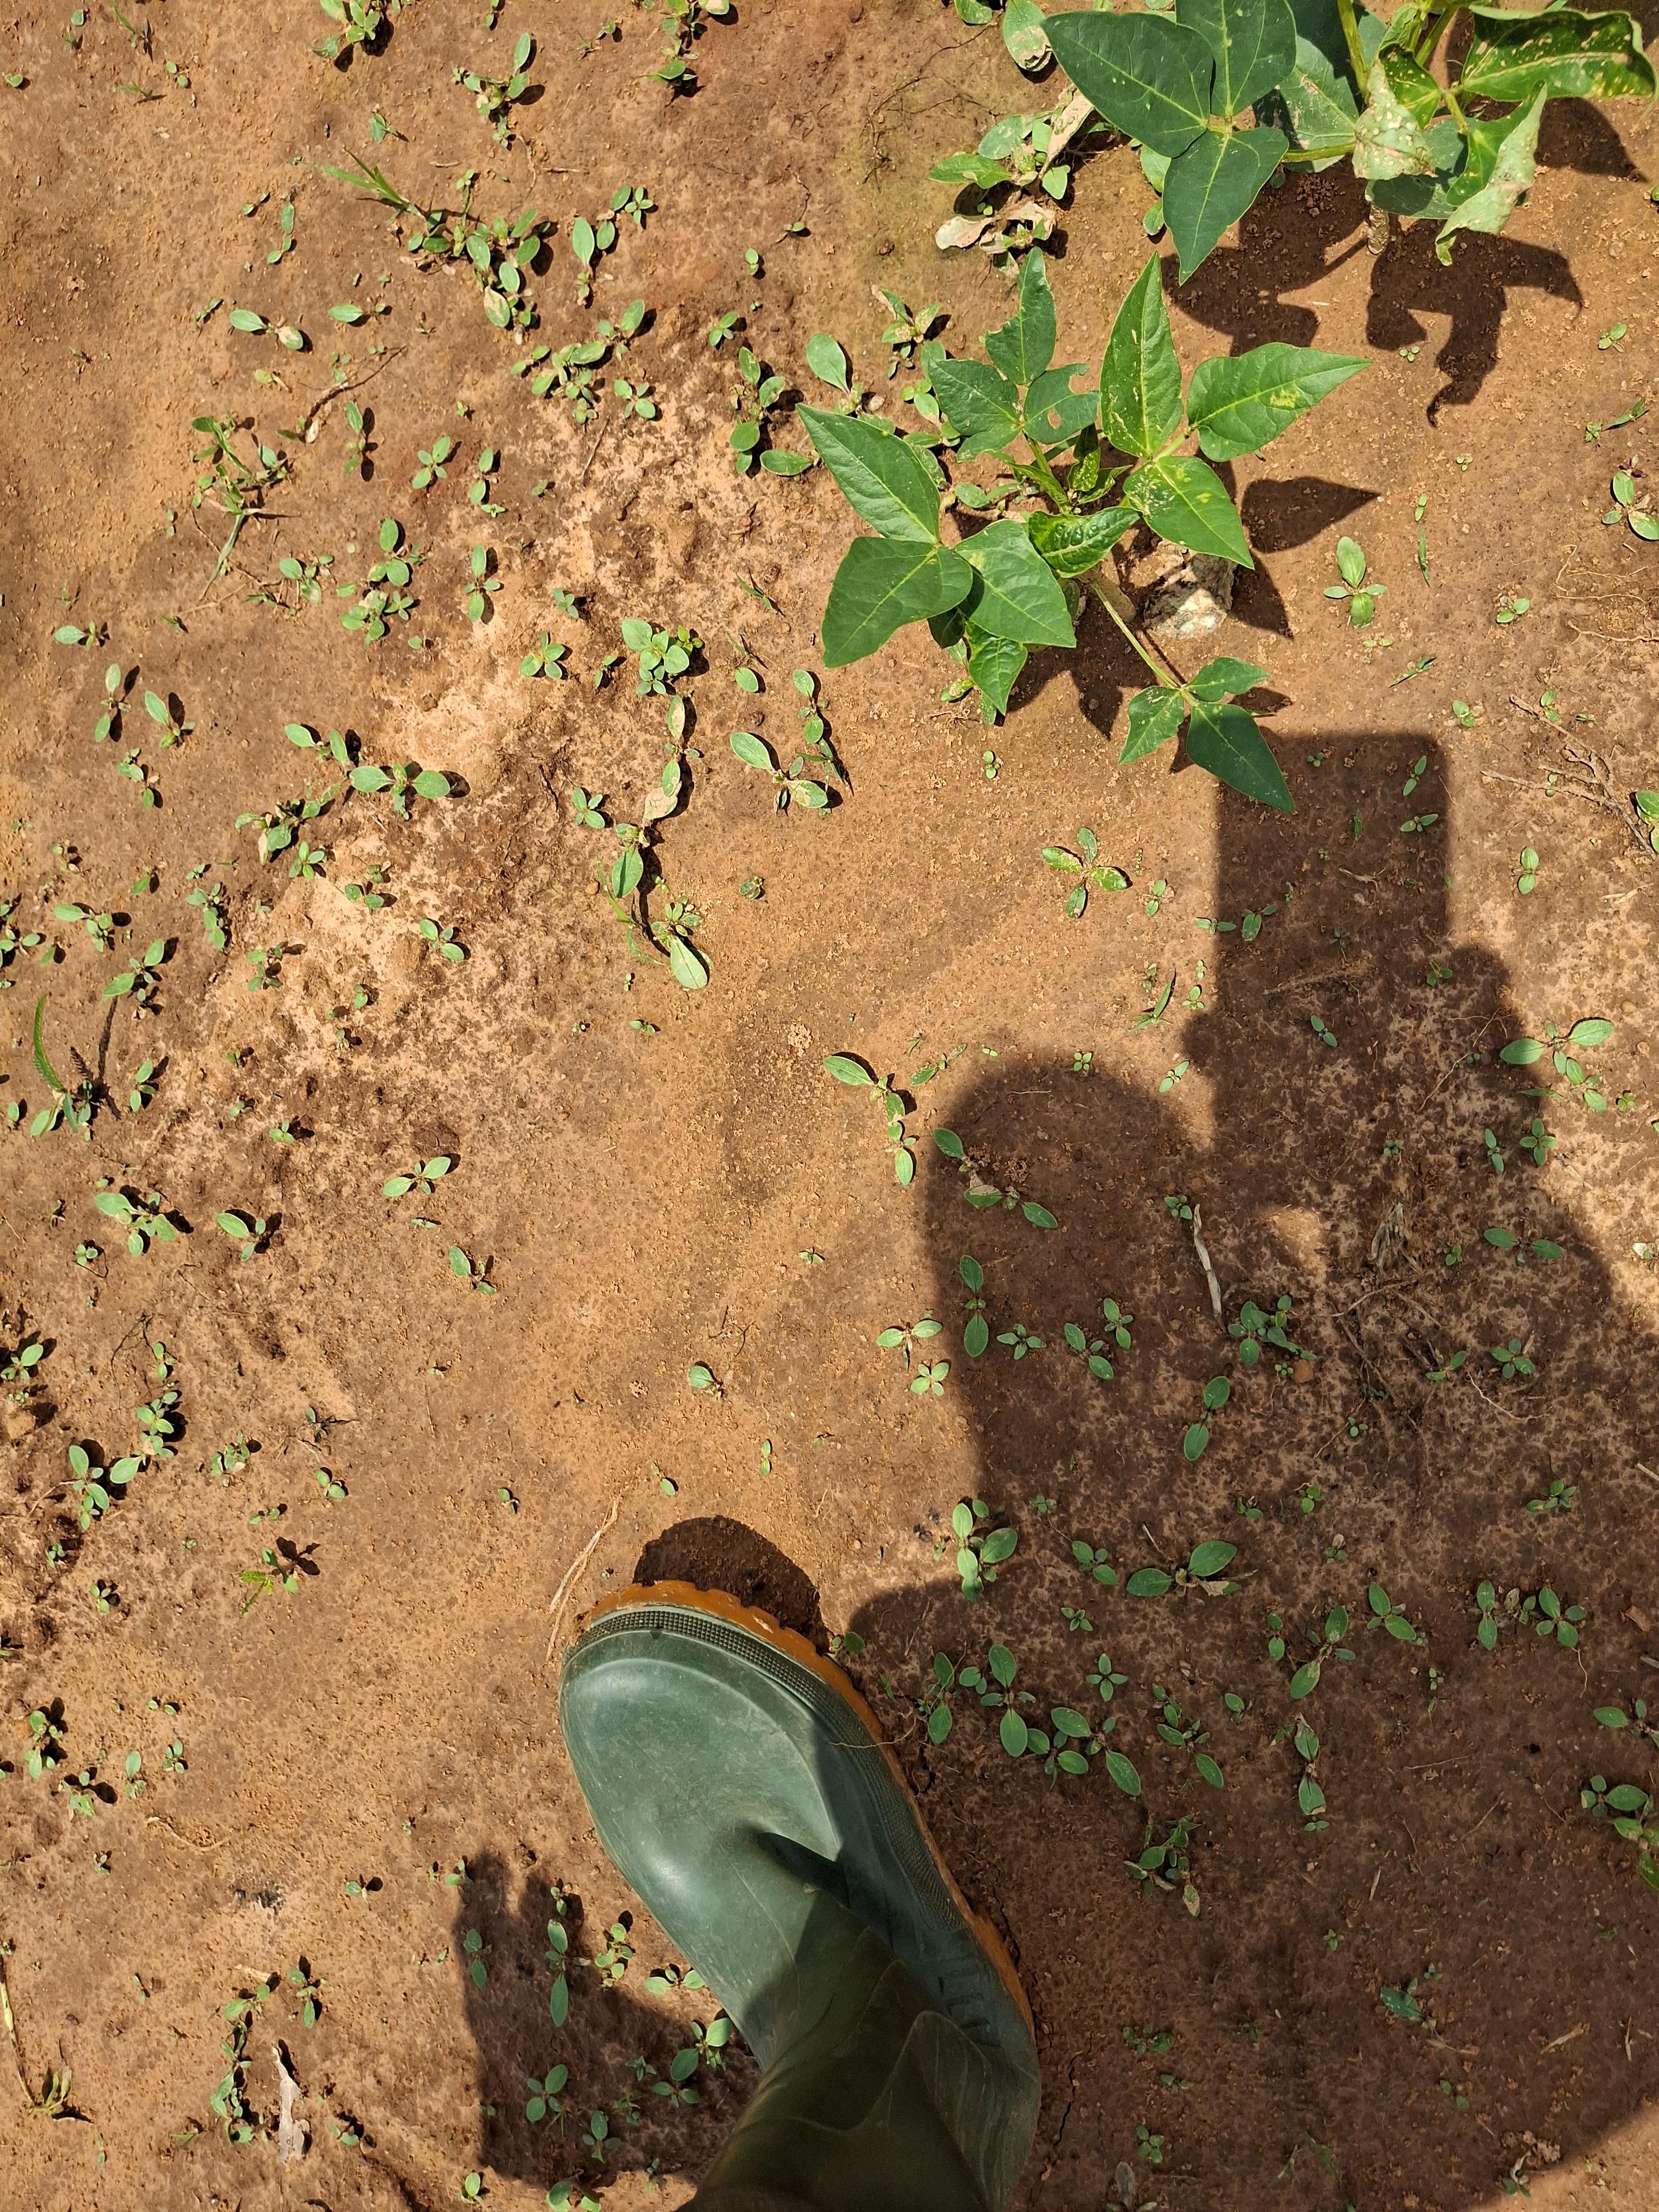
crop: cowpea
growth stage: sprouting emergence
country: Nigeria
